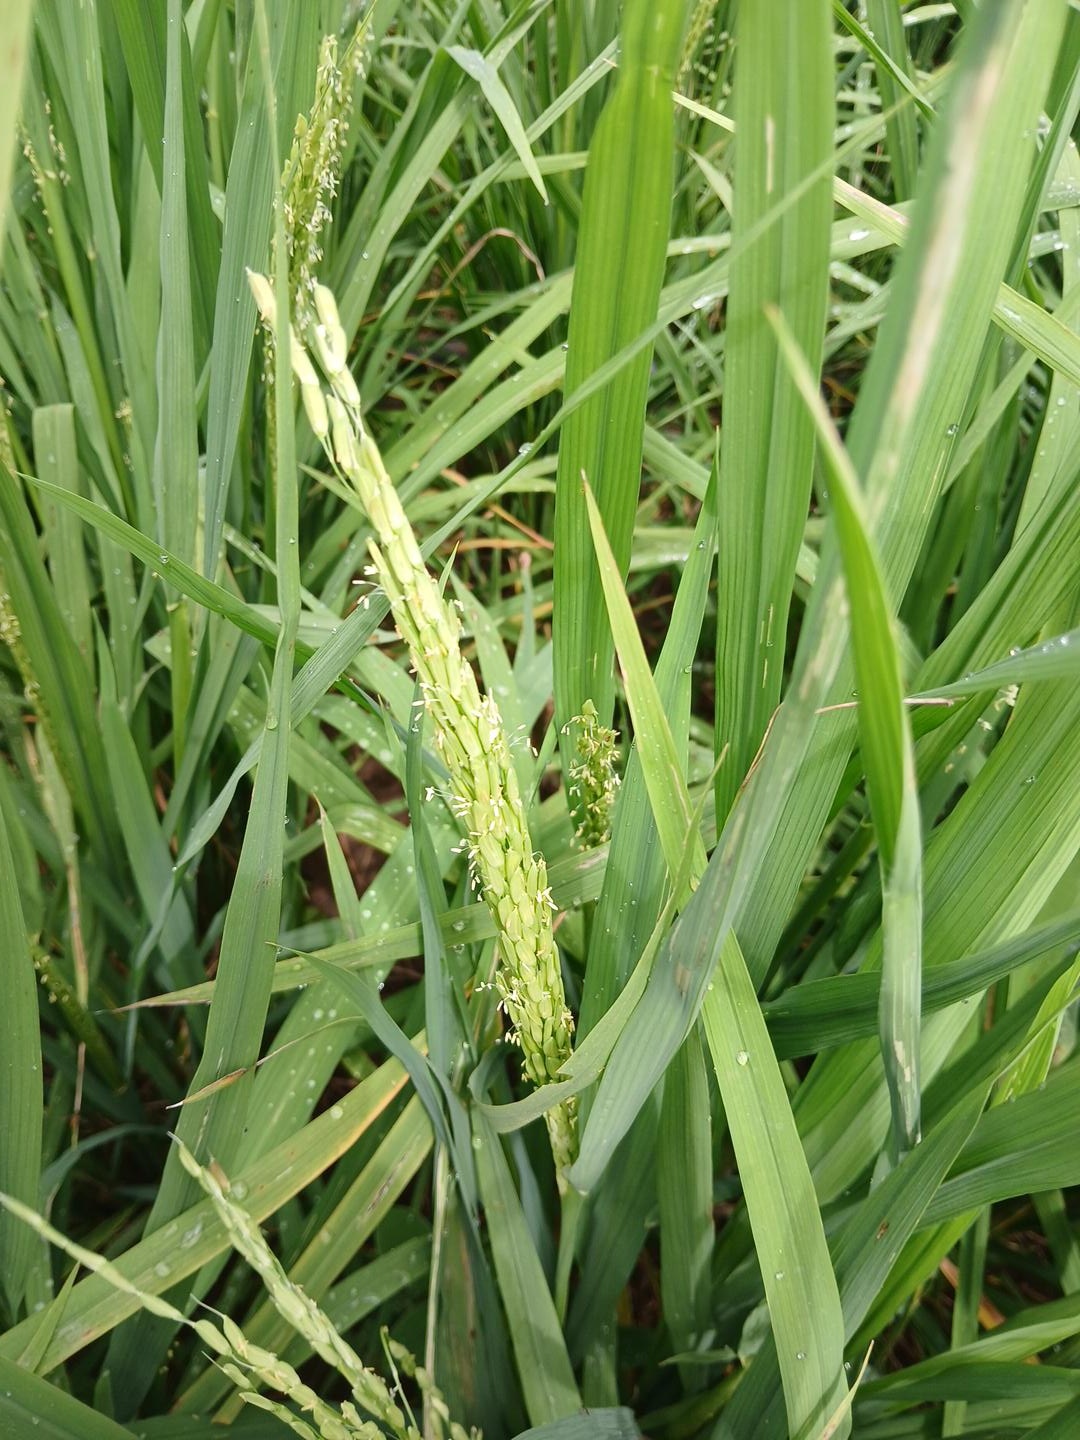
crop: rice
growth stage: flowering
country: Côte d'Ivoire
